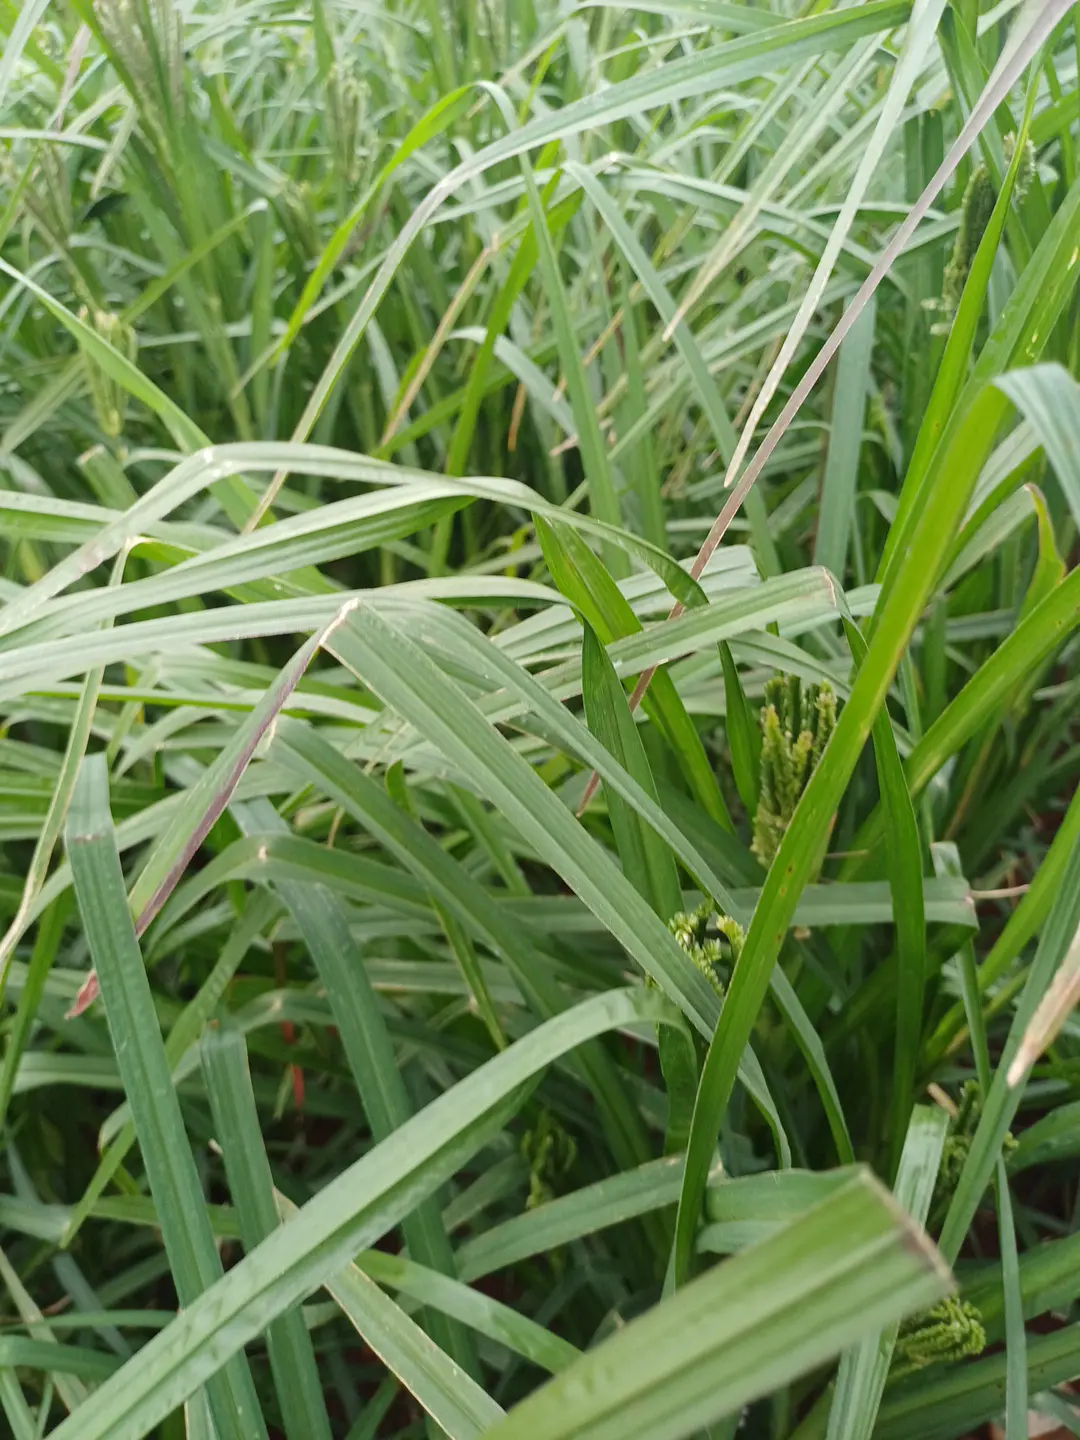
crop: finger millet
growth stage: heading tuber
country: Kenya
